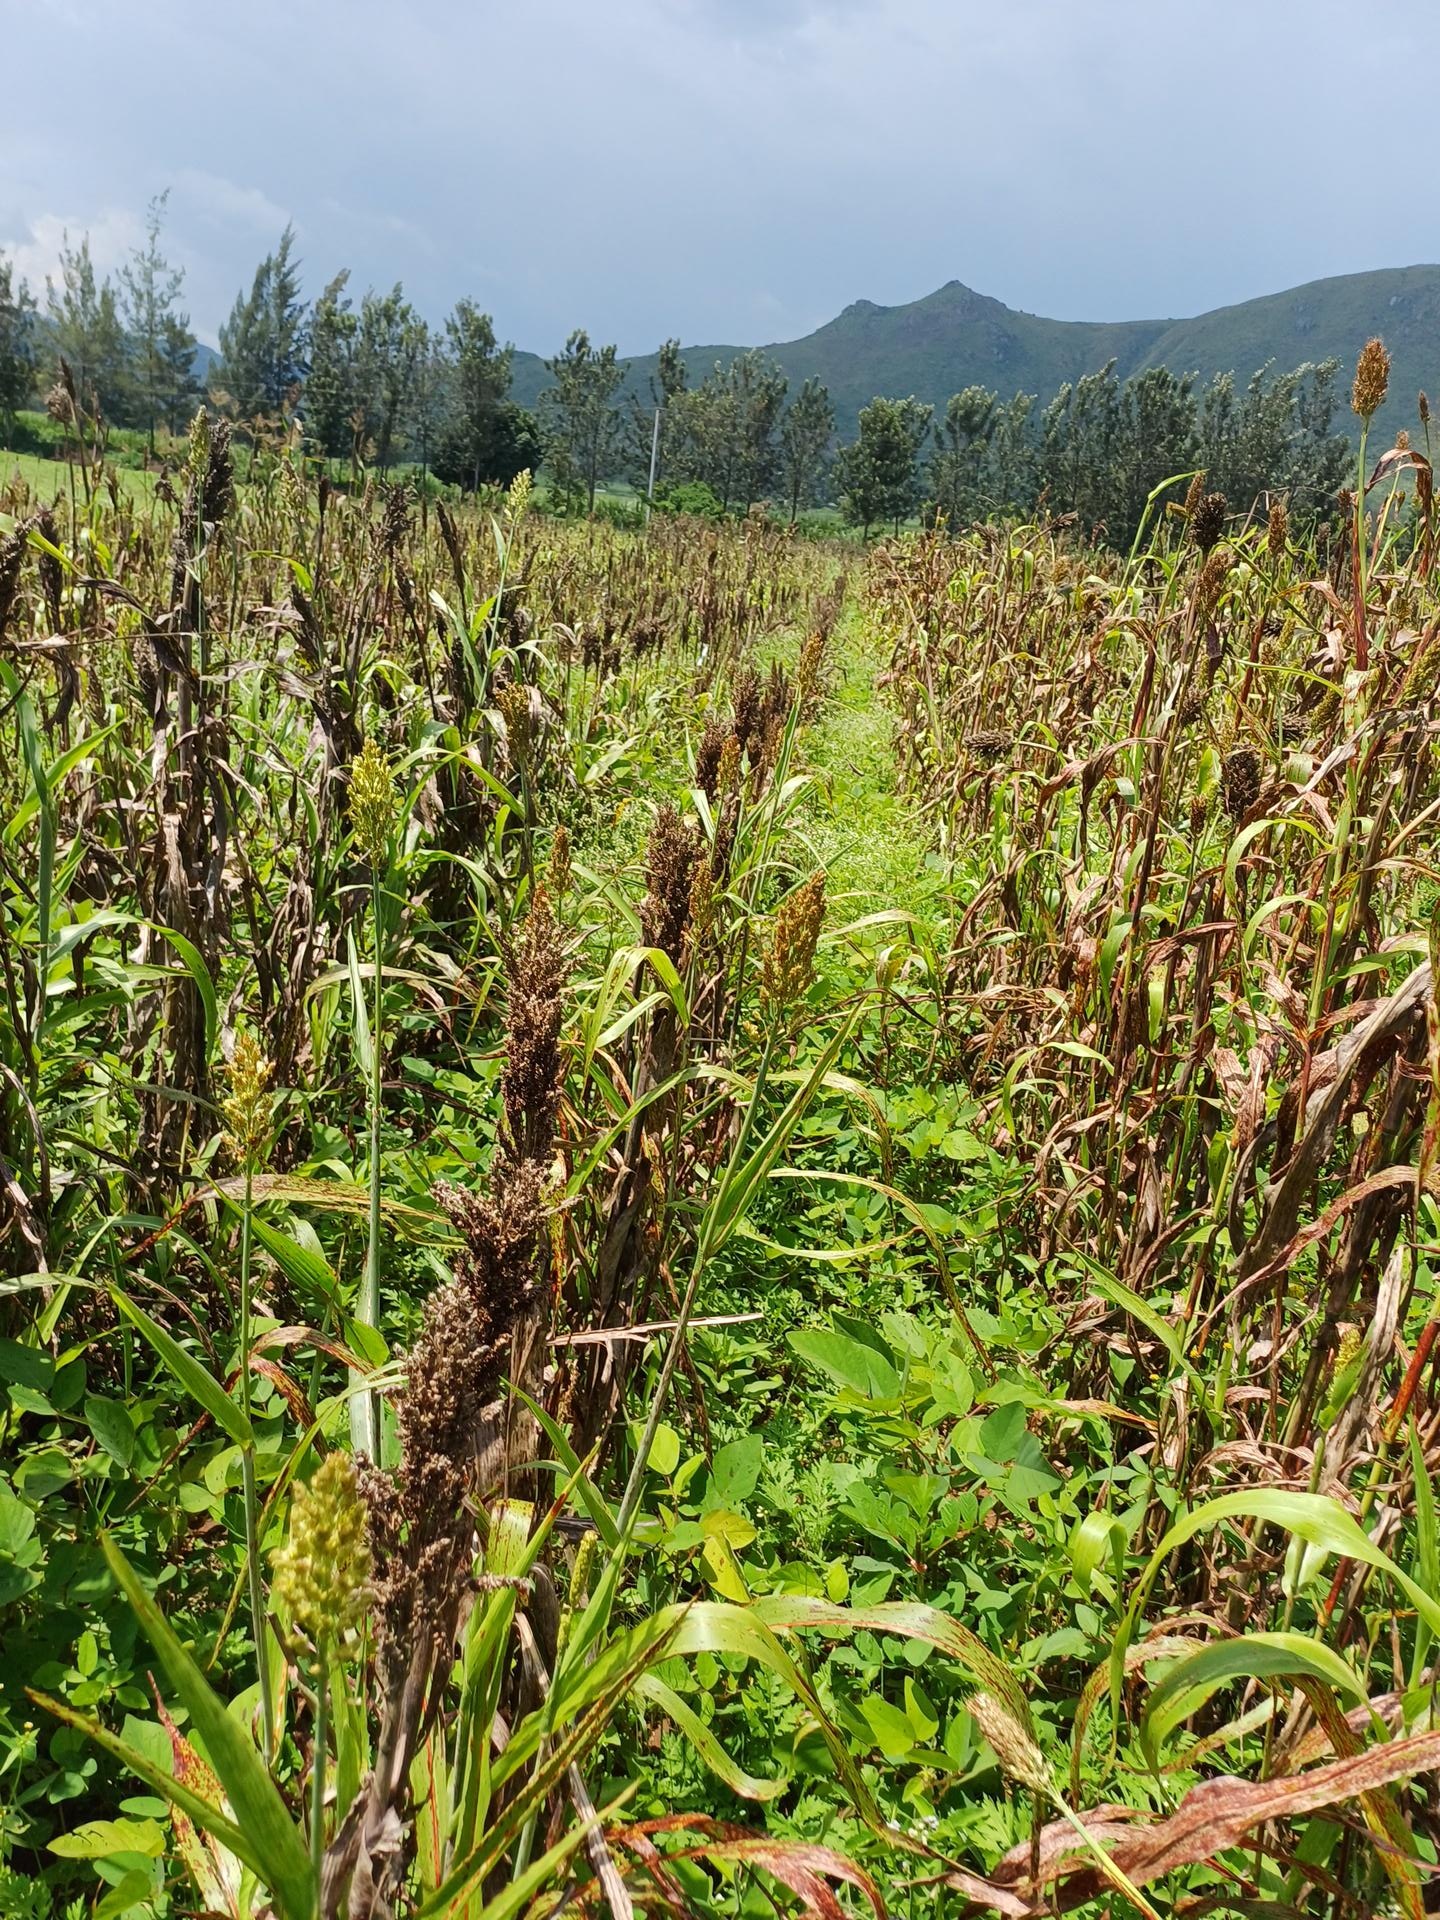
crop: sorghum
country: Kenya
